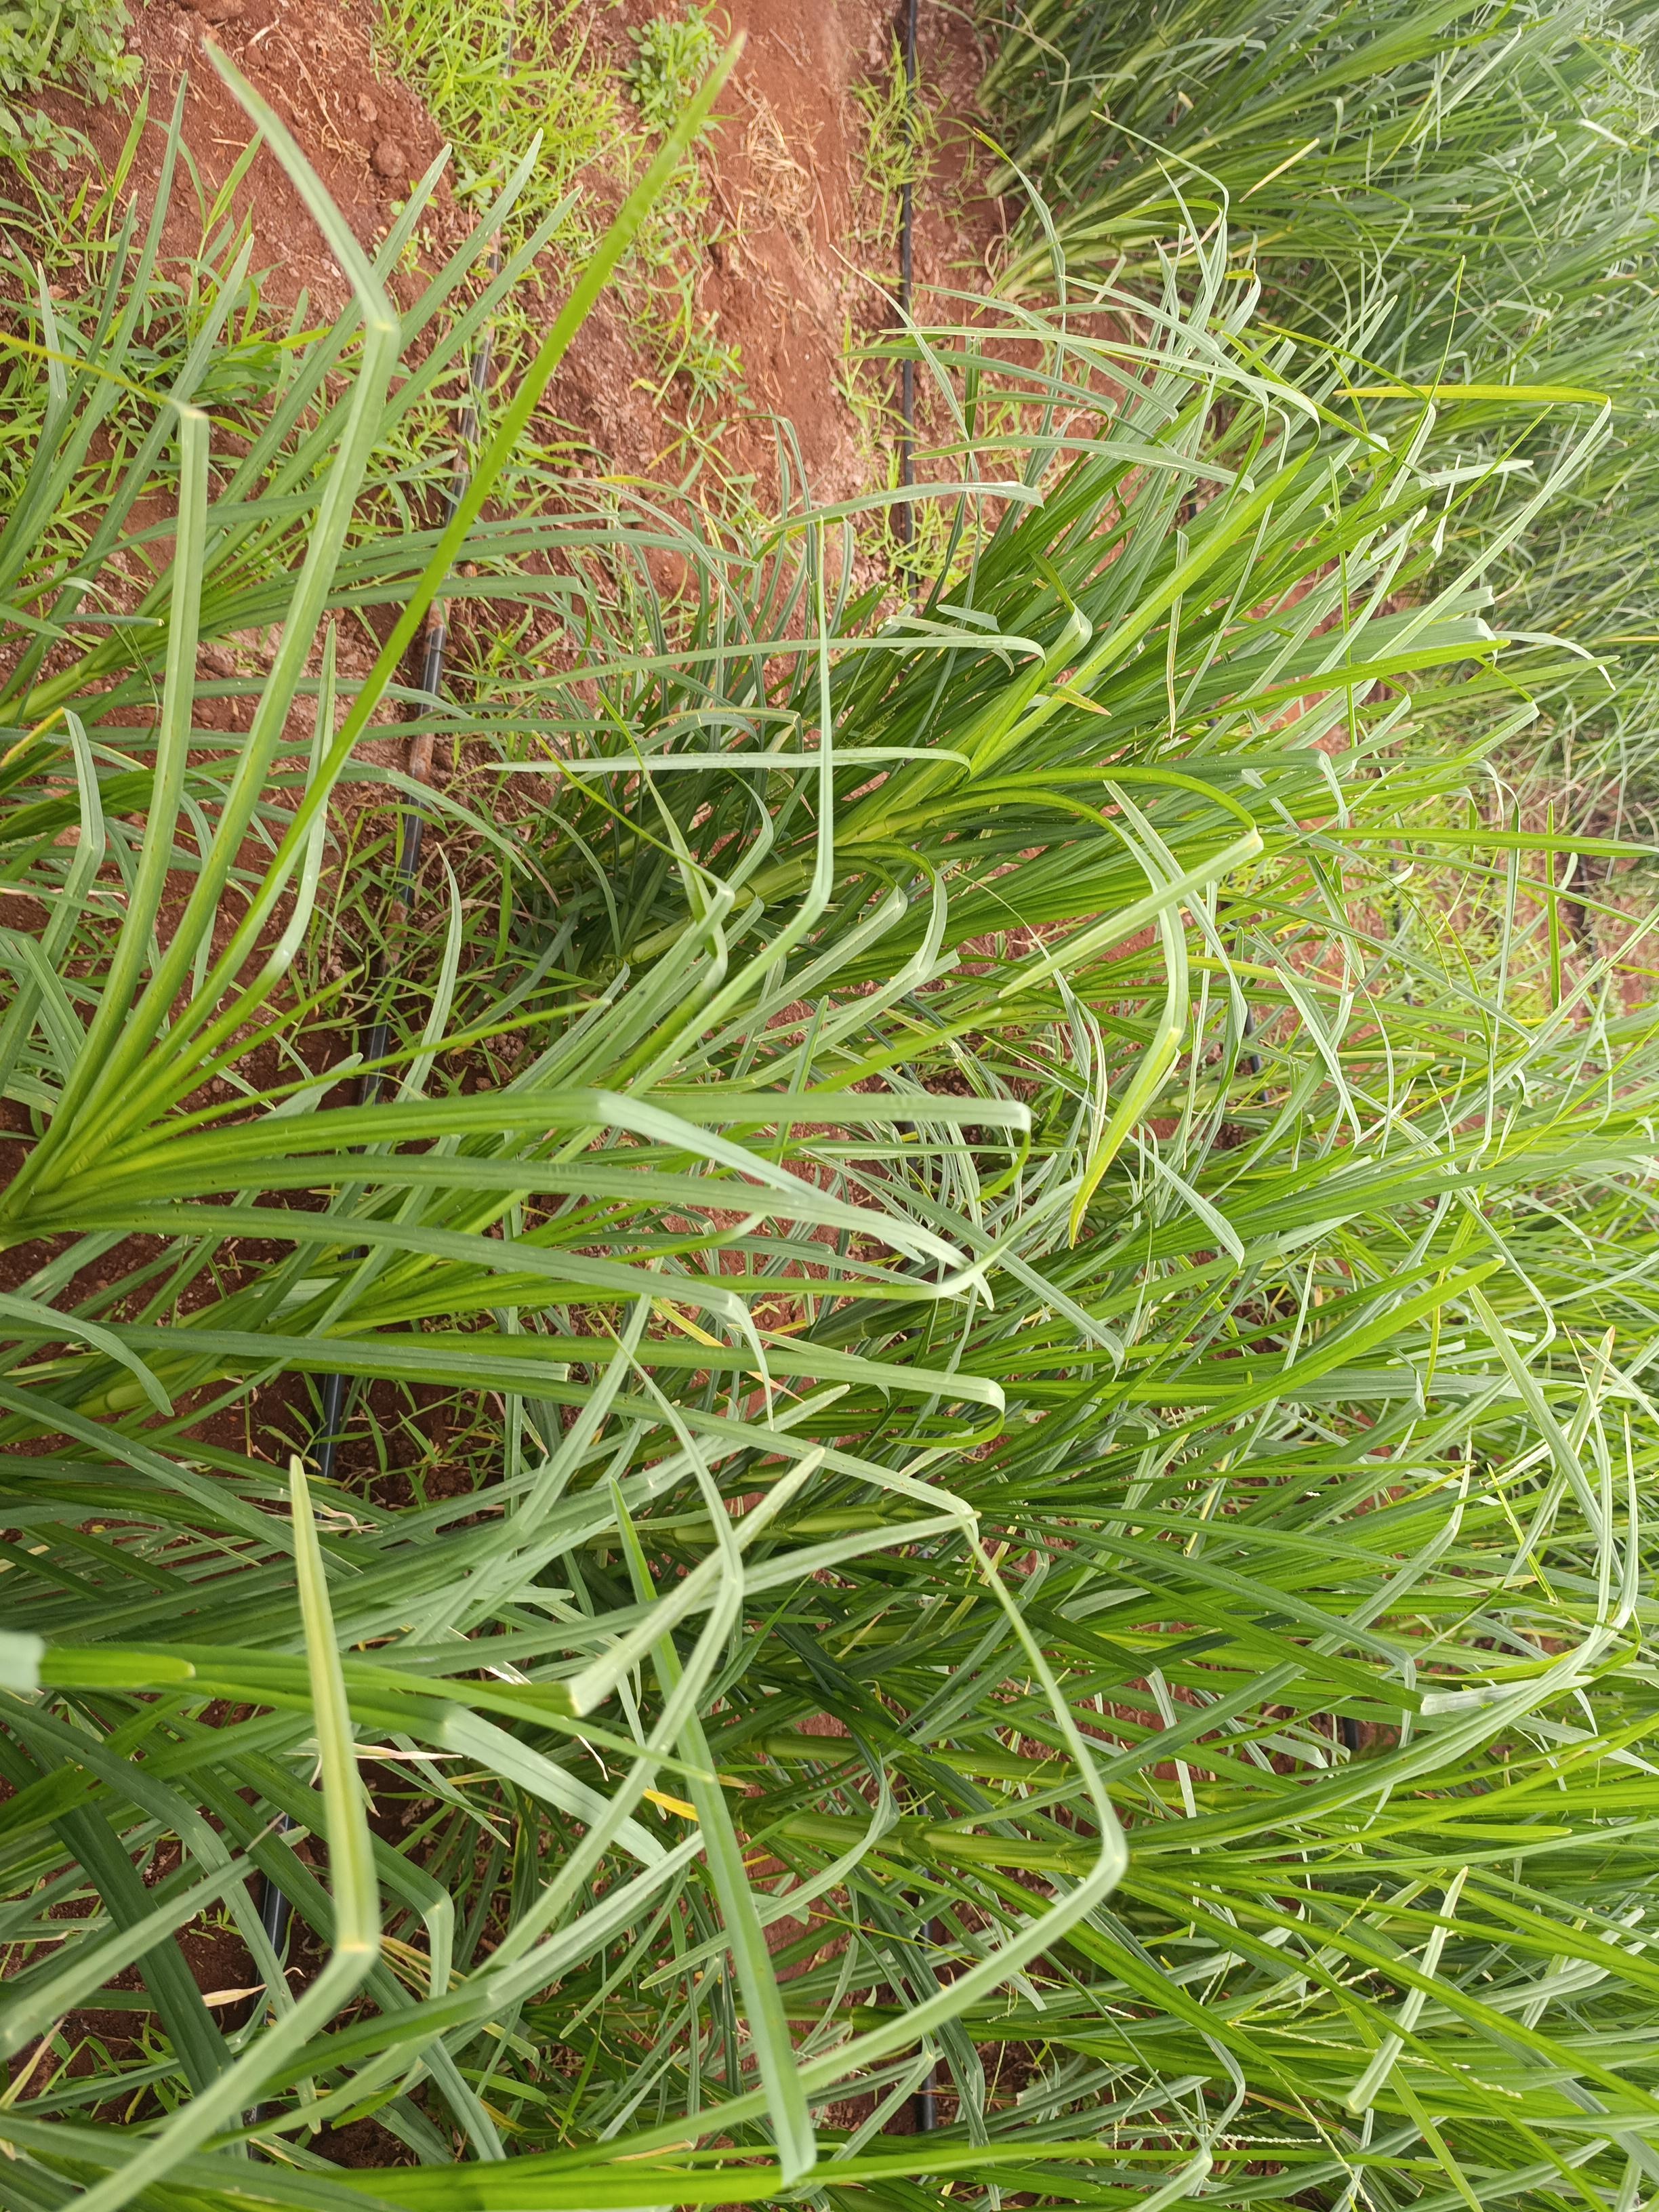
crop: finger millet
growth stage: vegetative
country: Kenya
